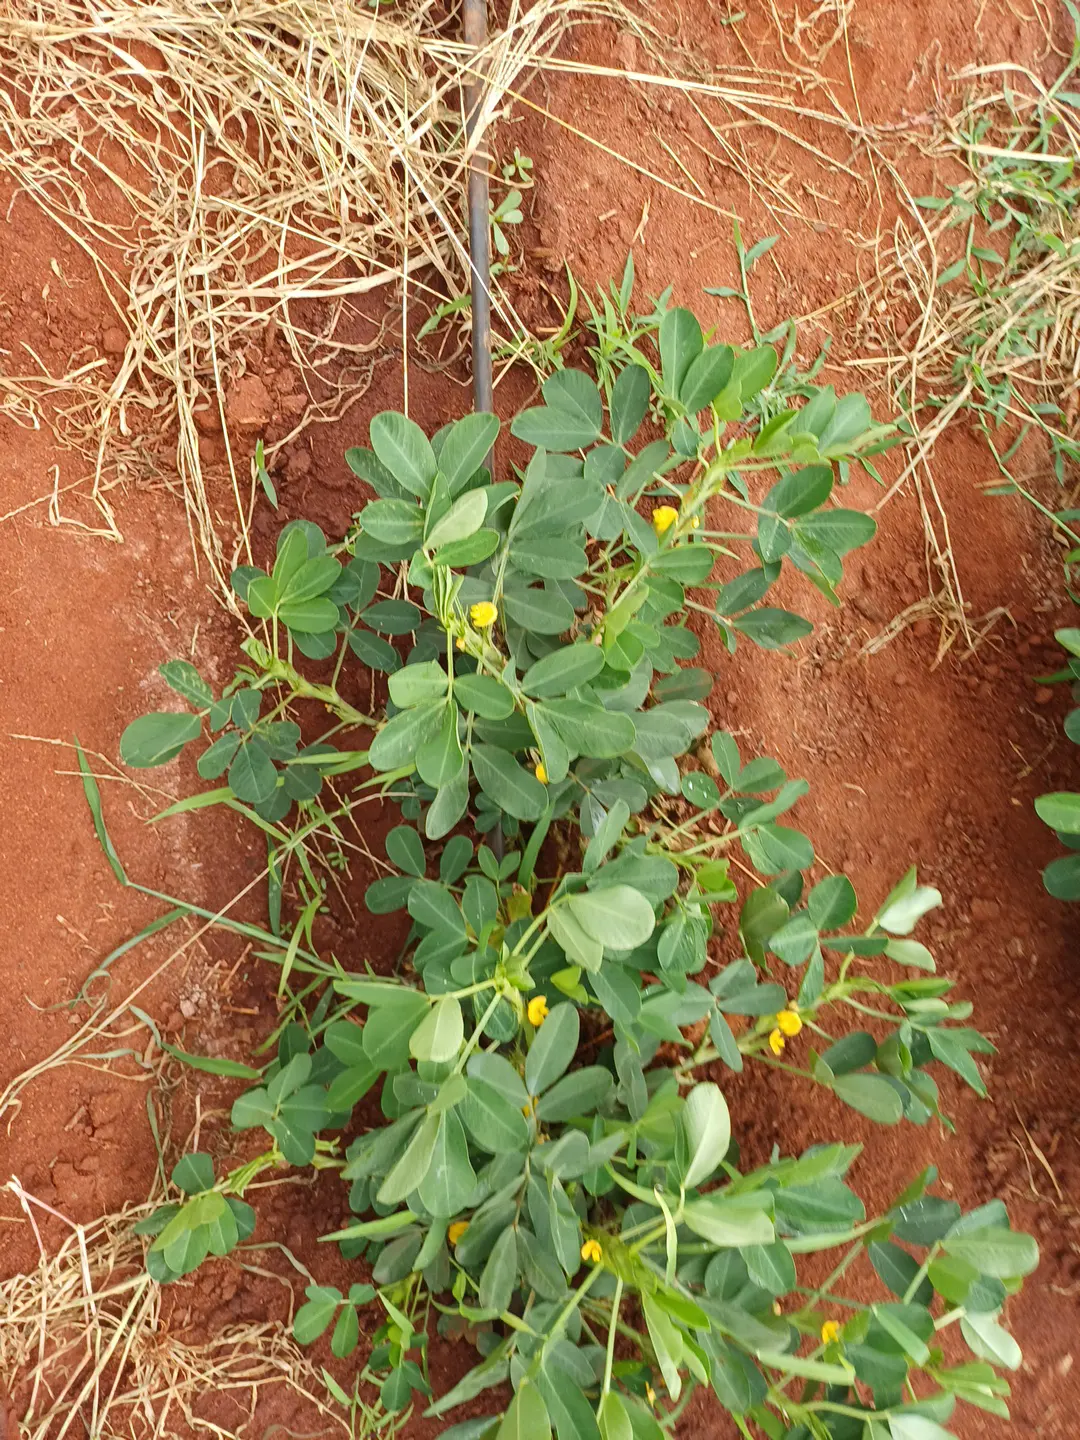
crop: groundnut
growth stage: flowering
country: Kenya
